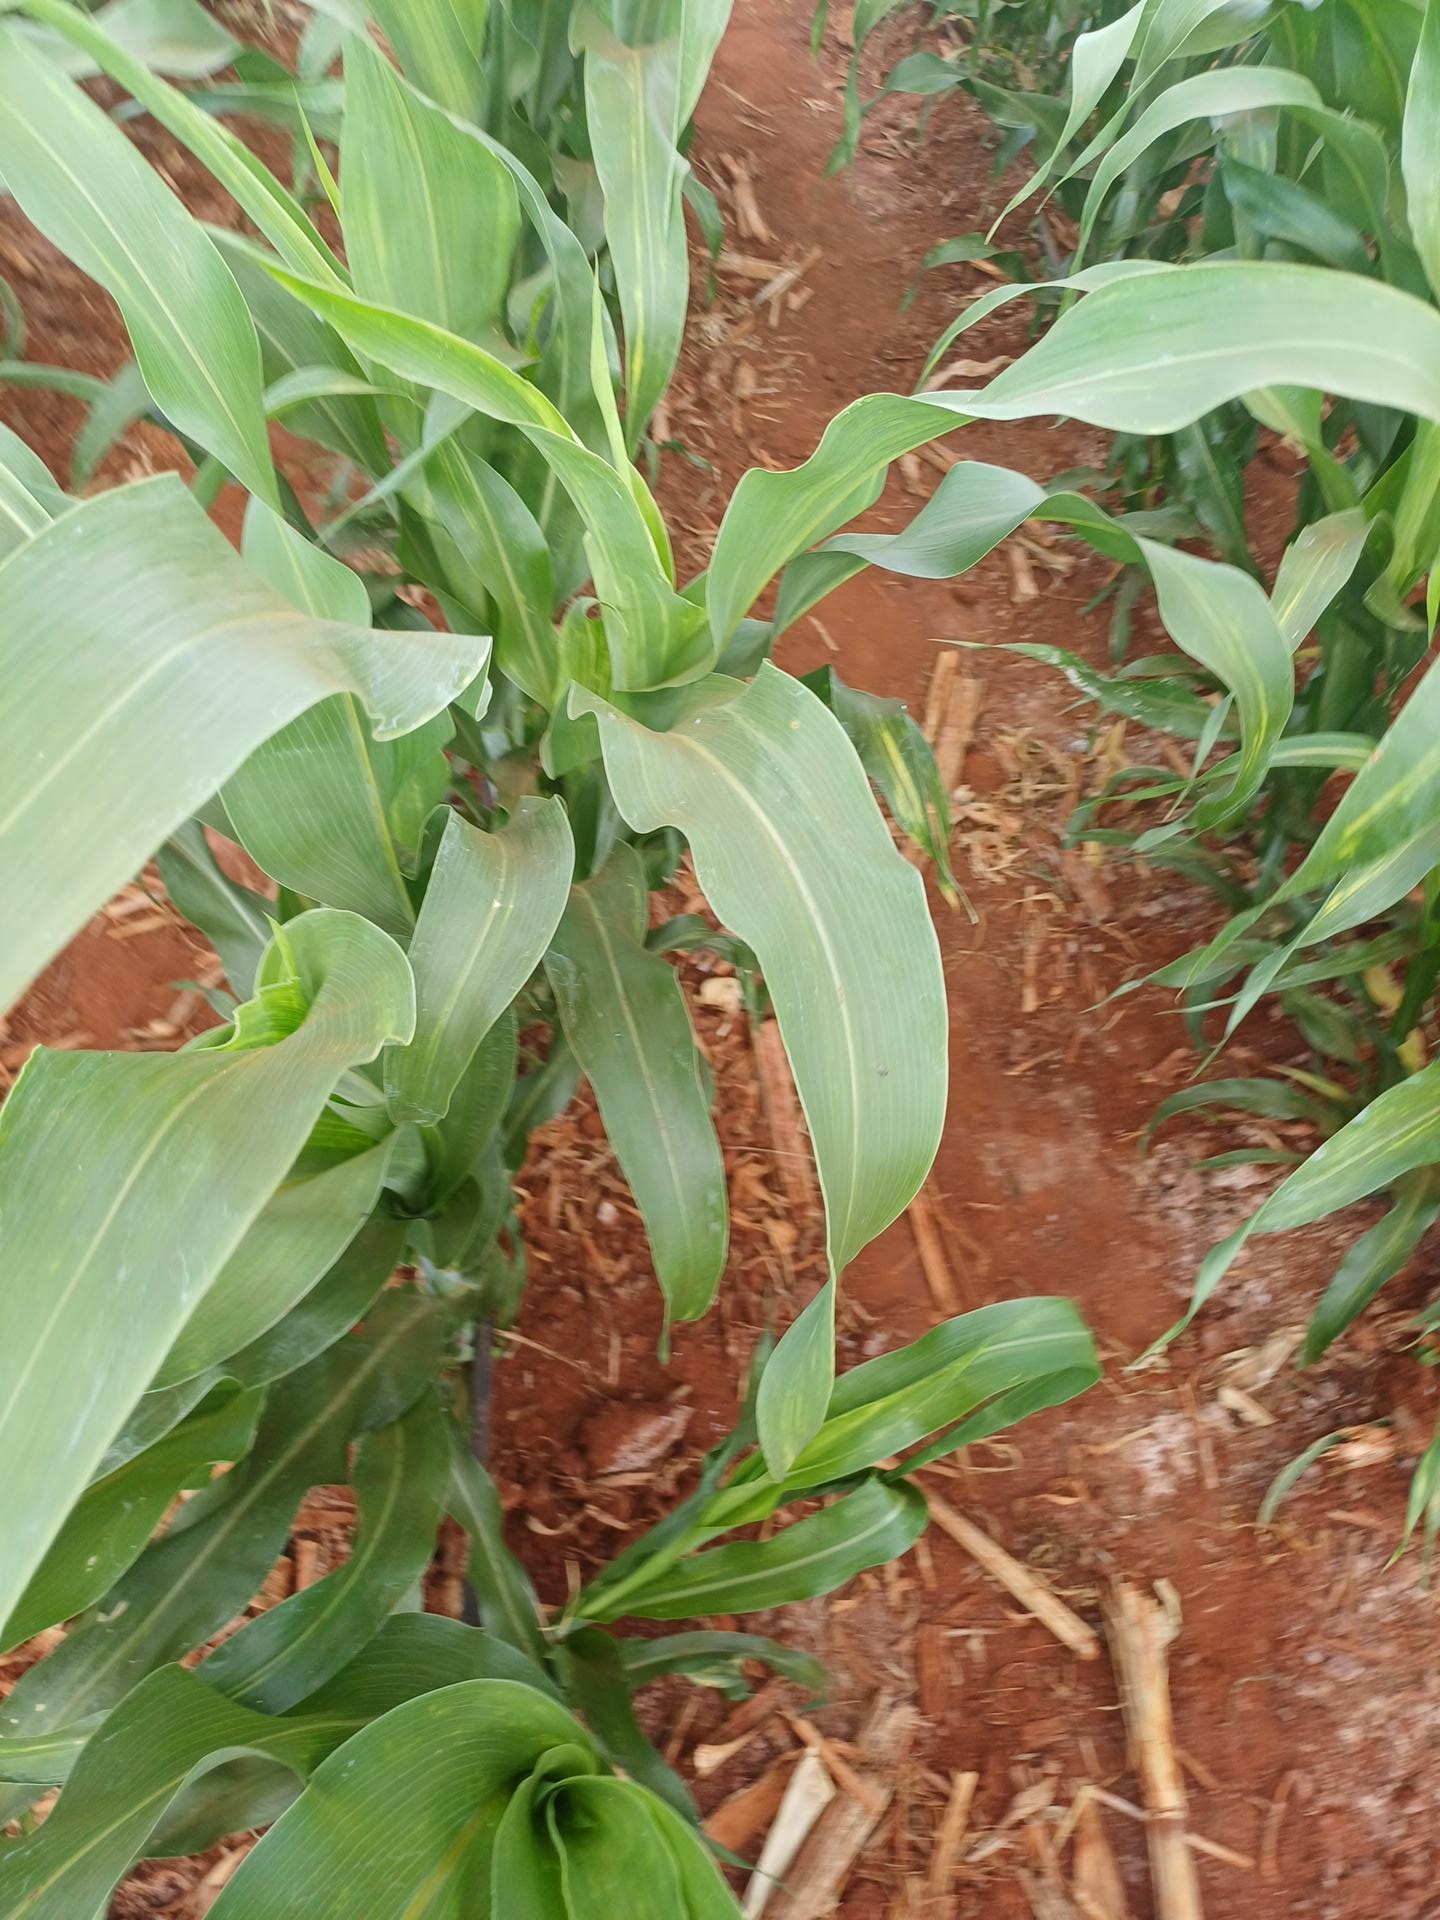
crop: sorghum
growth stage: vegetative
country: Kenya
